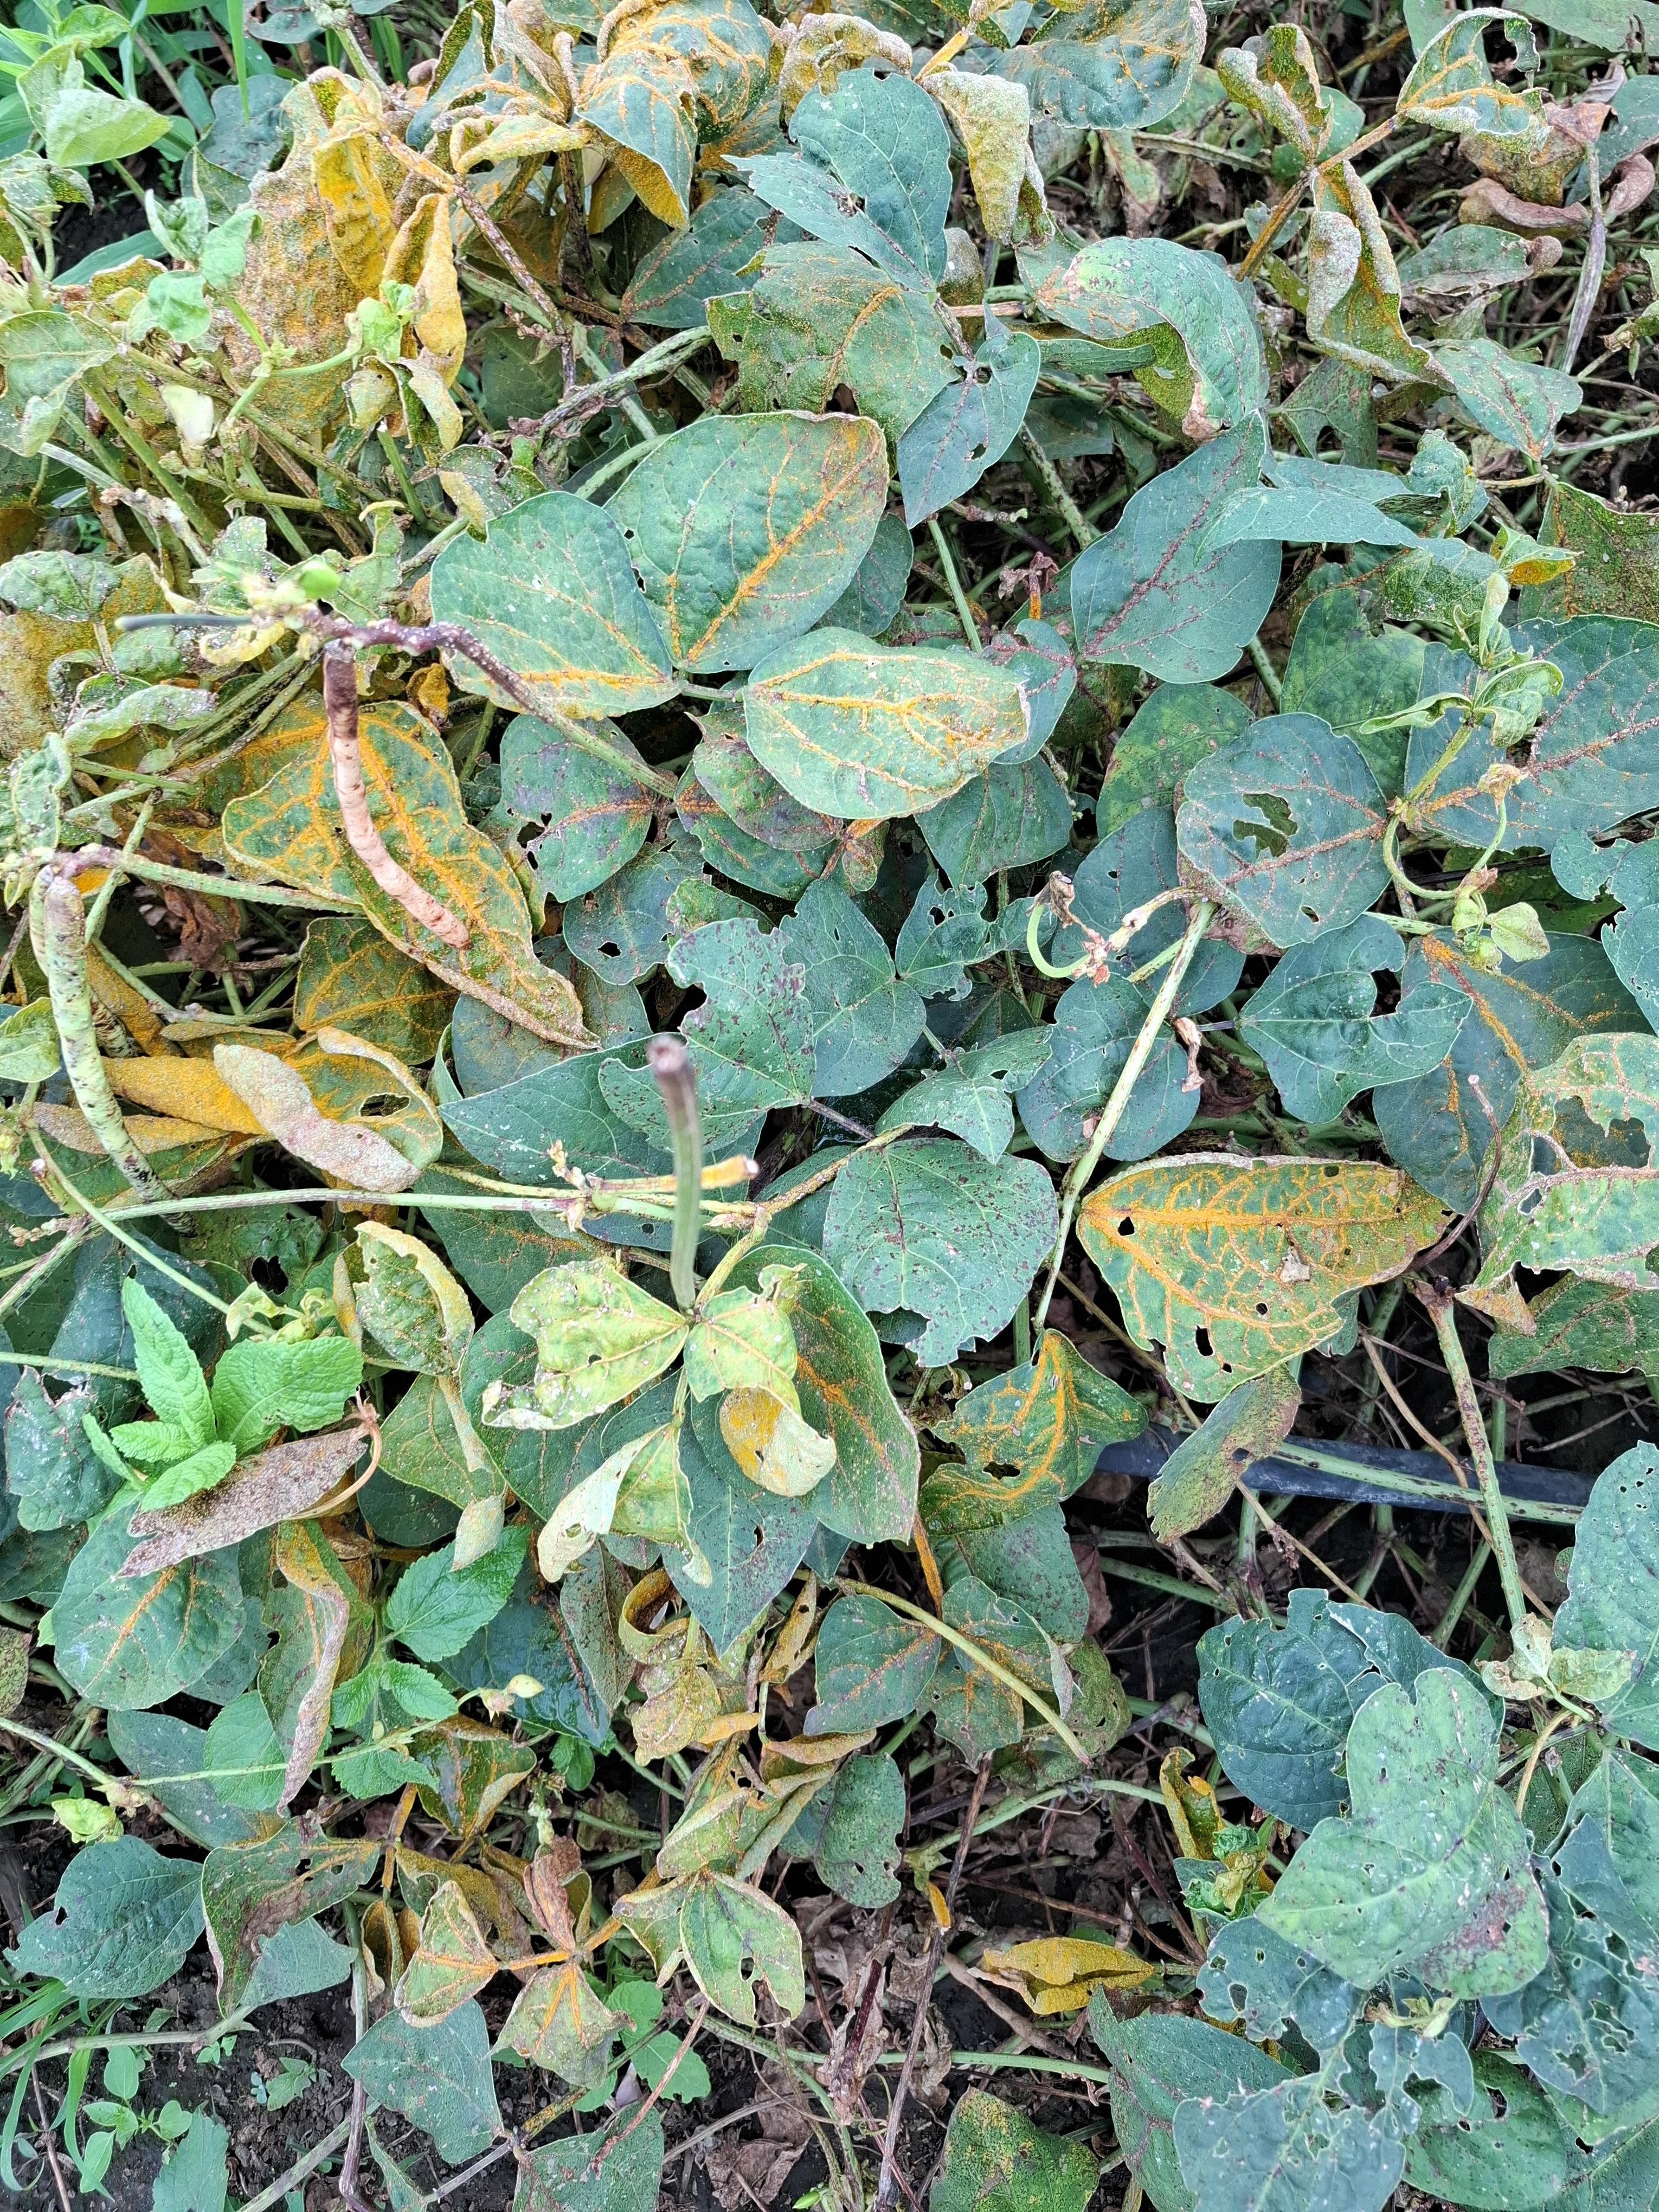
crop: cowpea
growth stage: development pod
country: Tanzania
